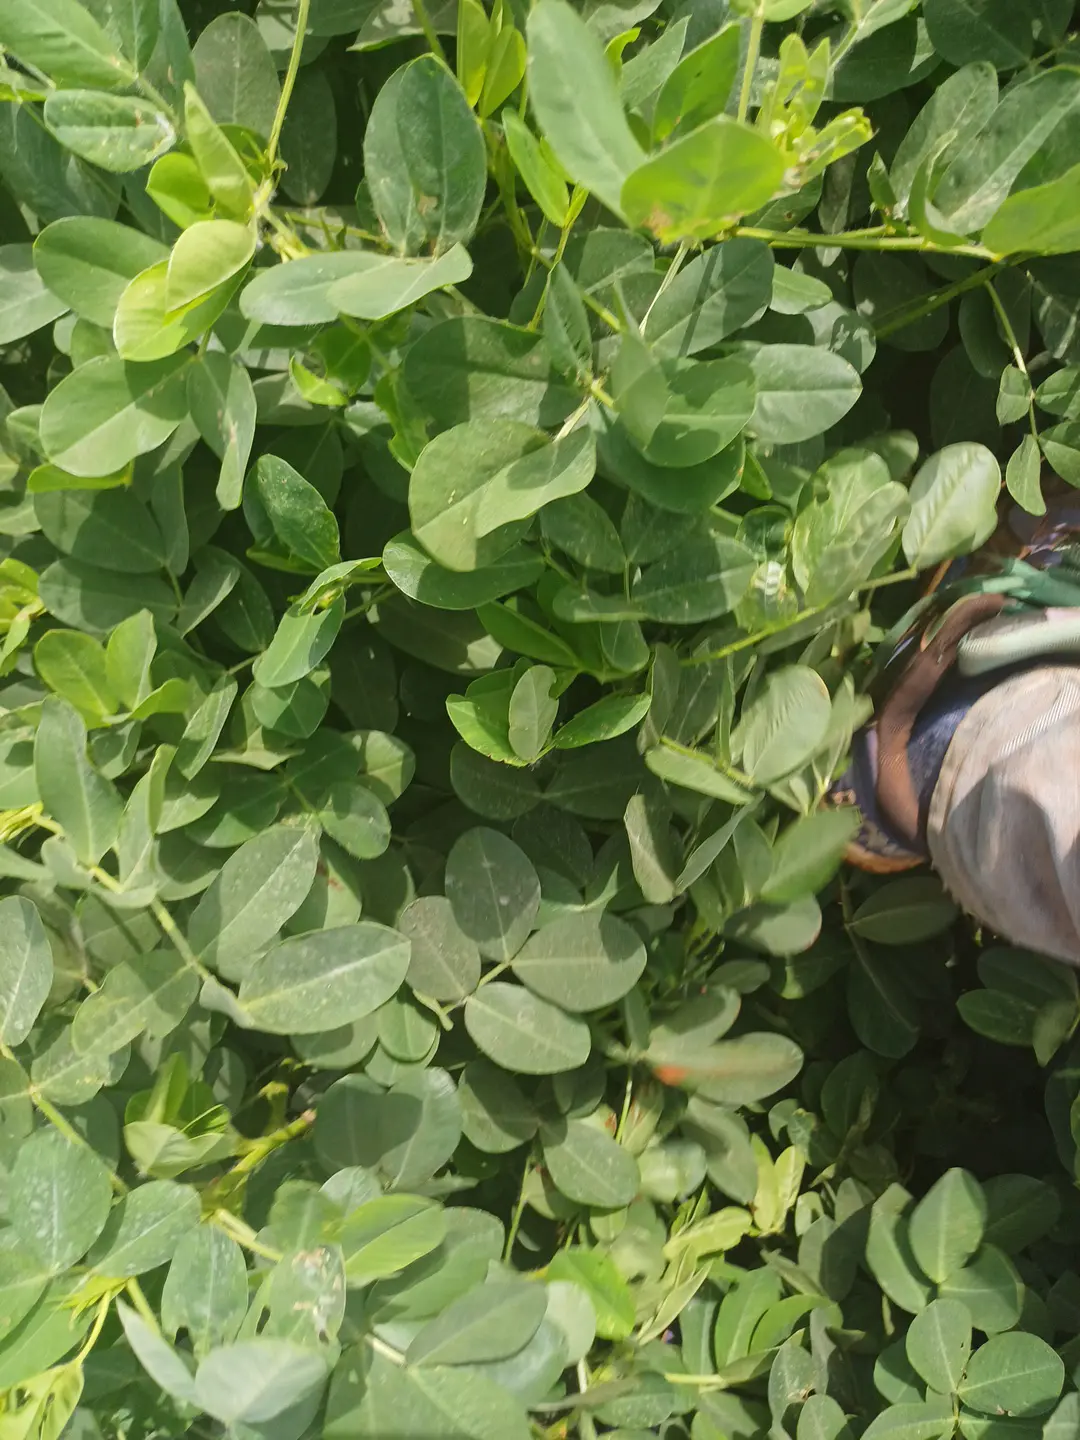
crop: groundnut
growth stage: pegging
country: Kenya
